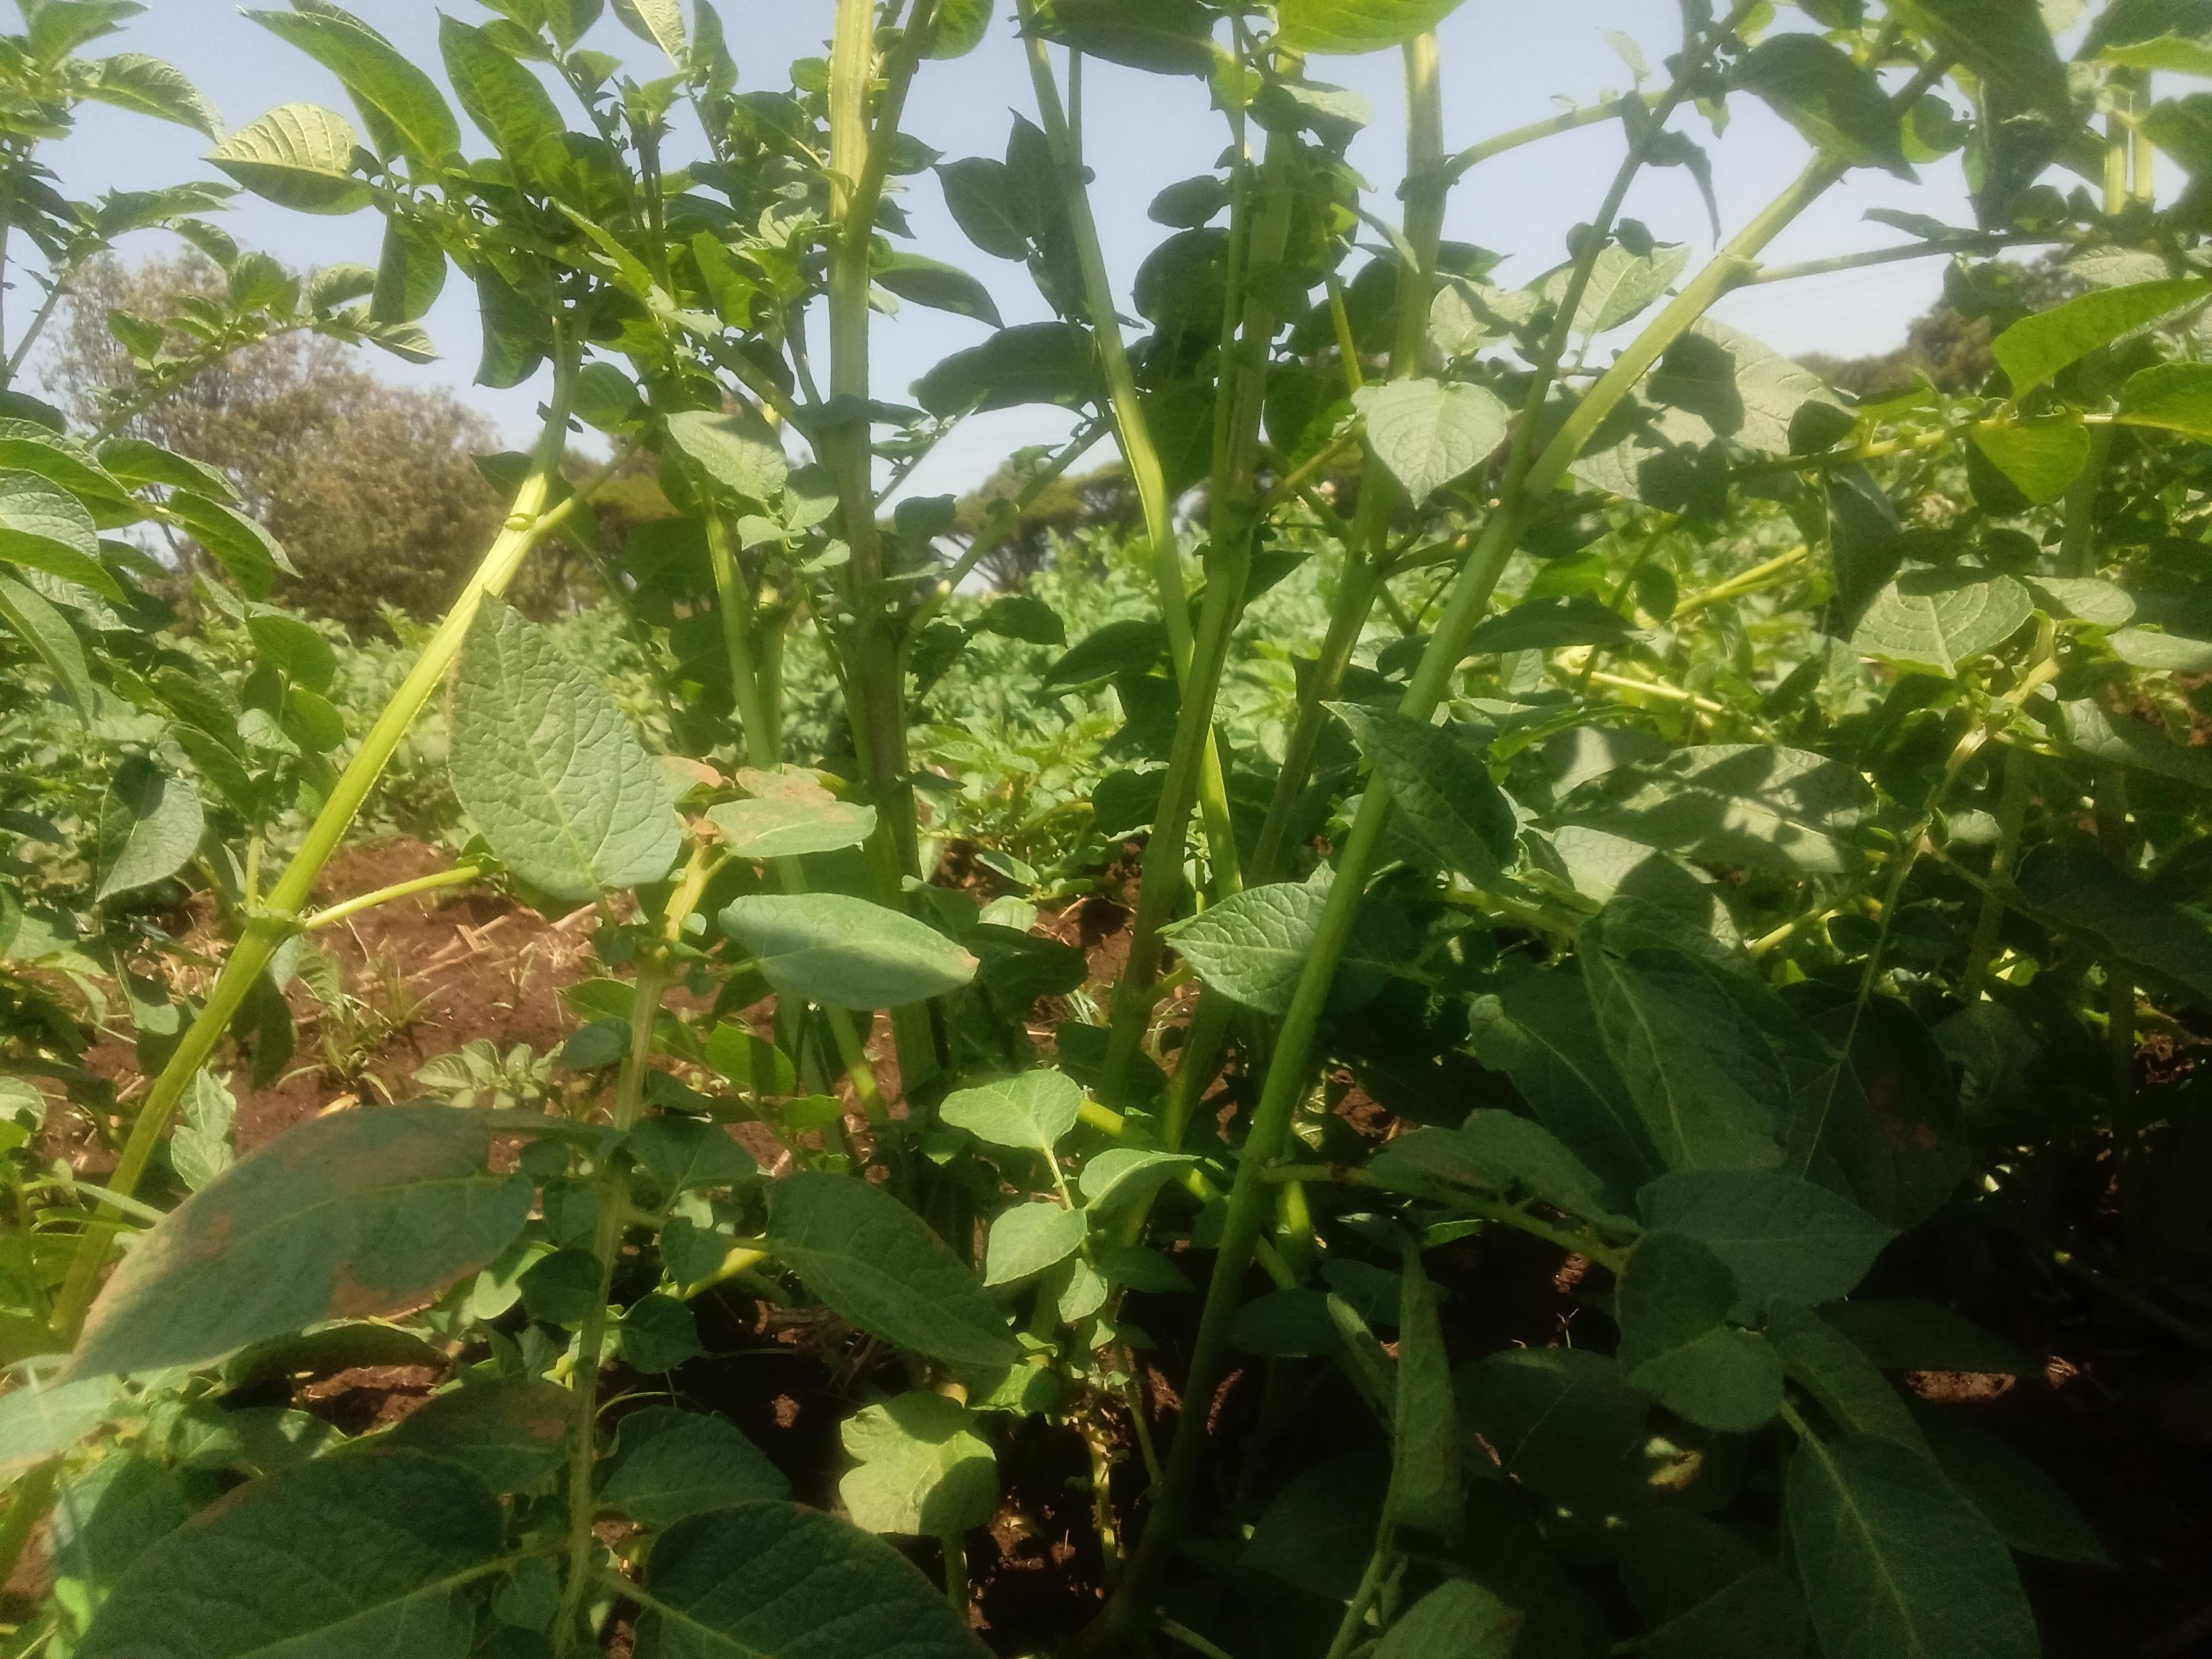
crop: potato
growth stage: vegetative
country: Kenya
